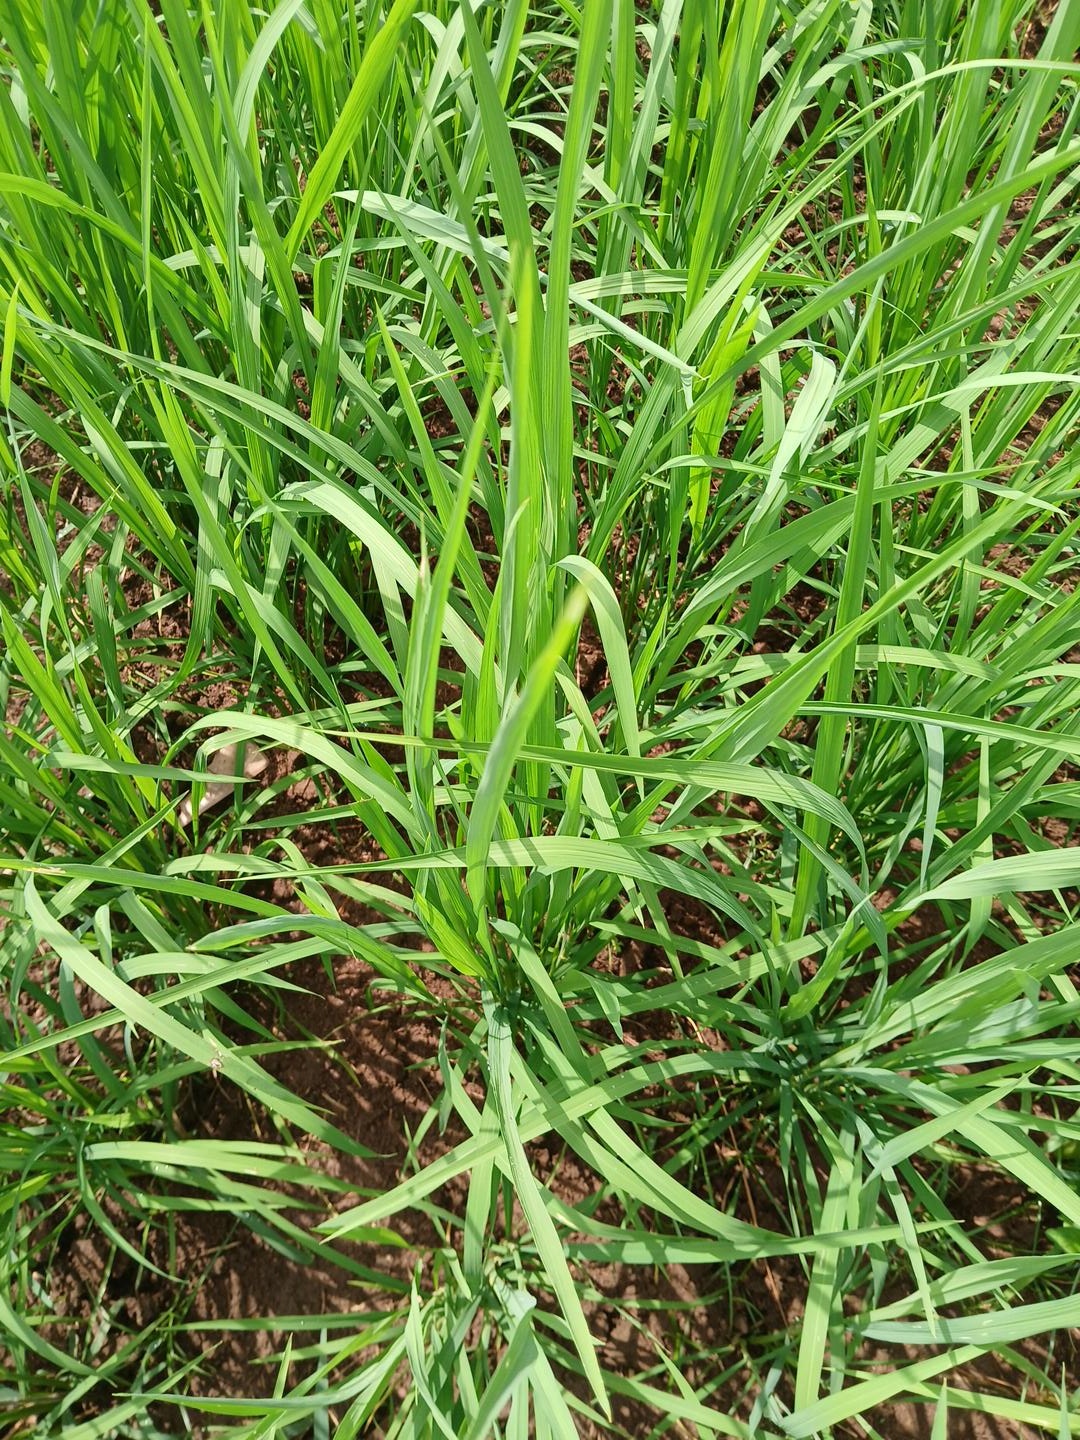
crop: rice
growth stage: elongation stem
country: Côte d'Ivoire
